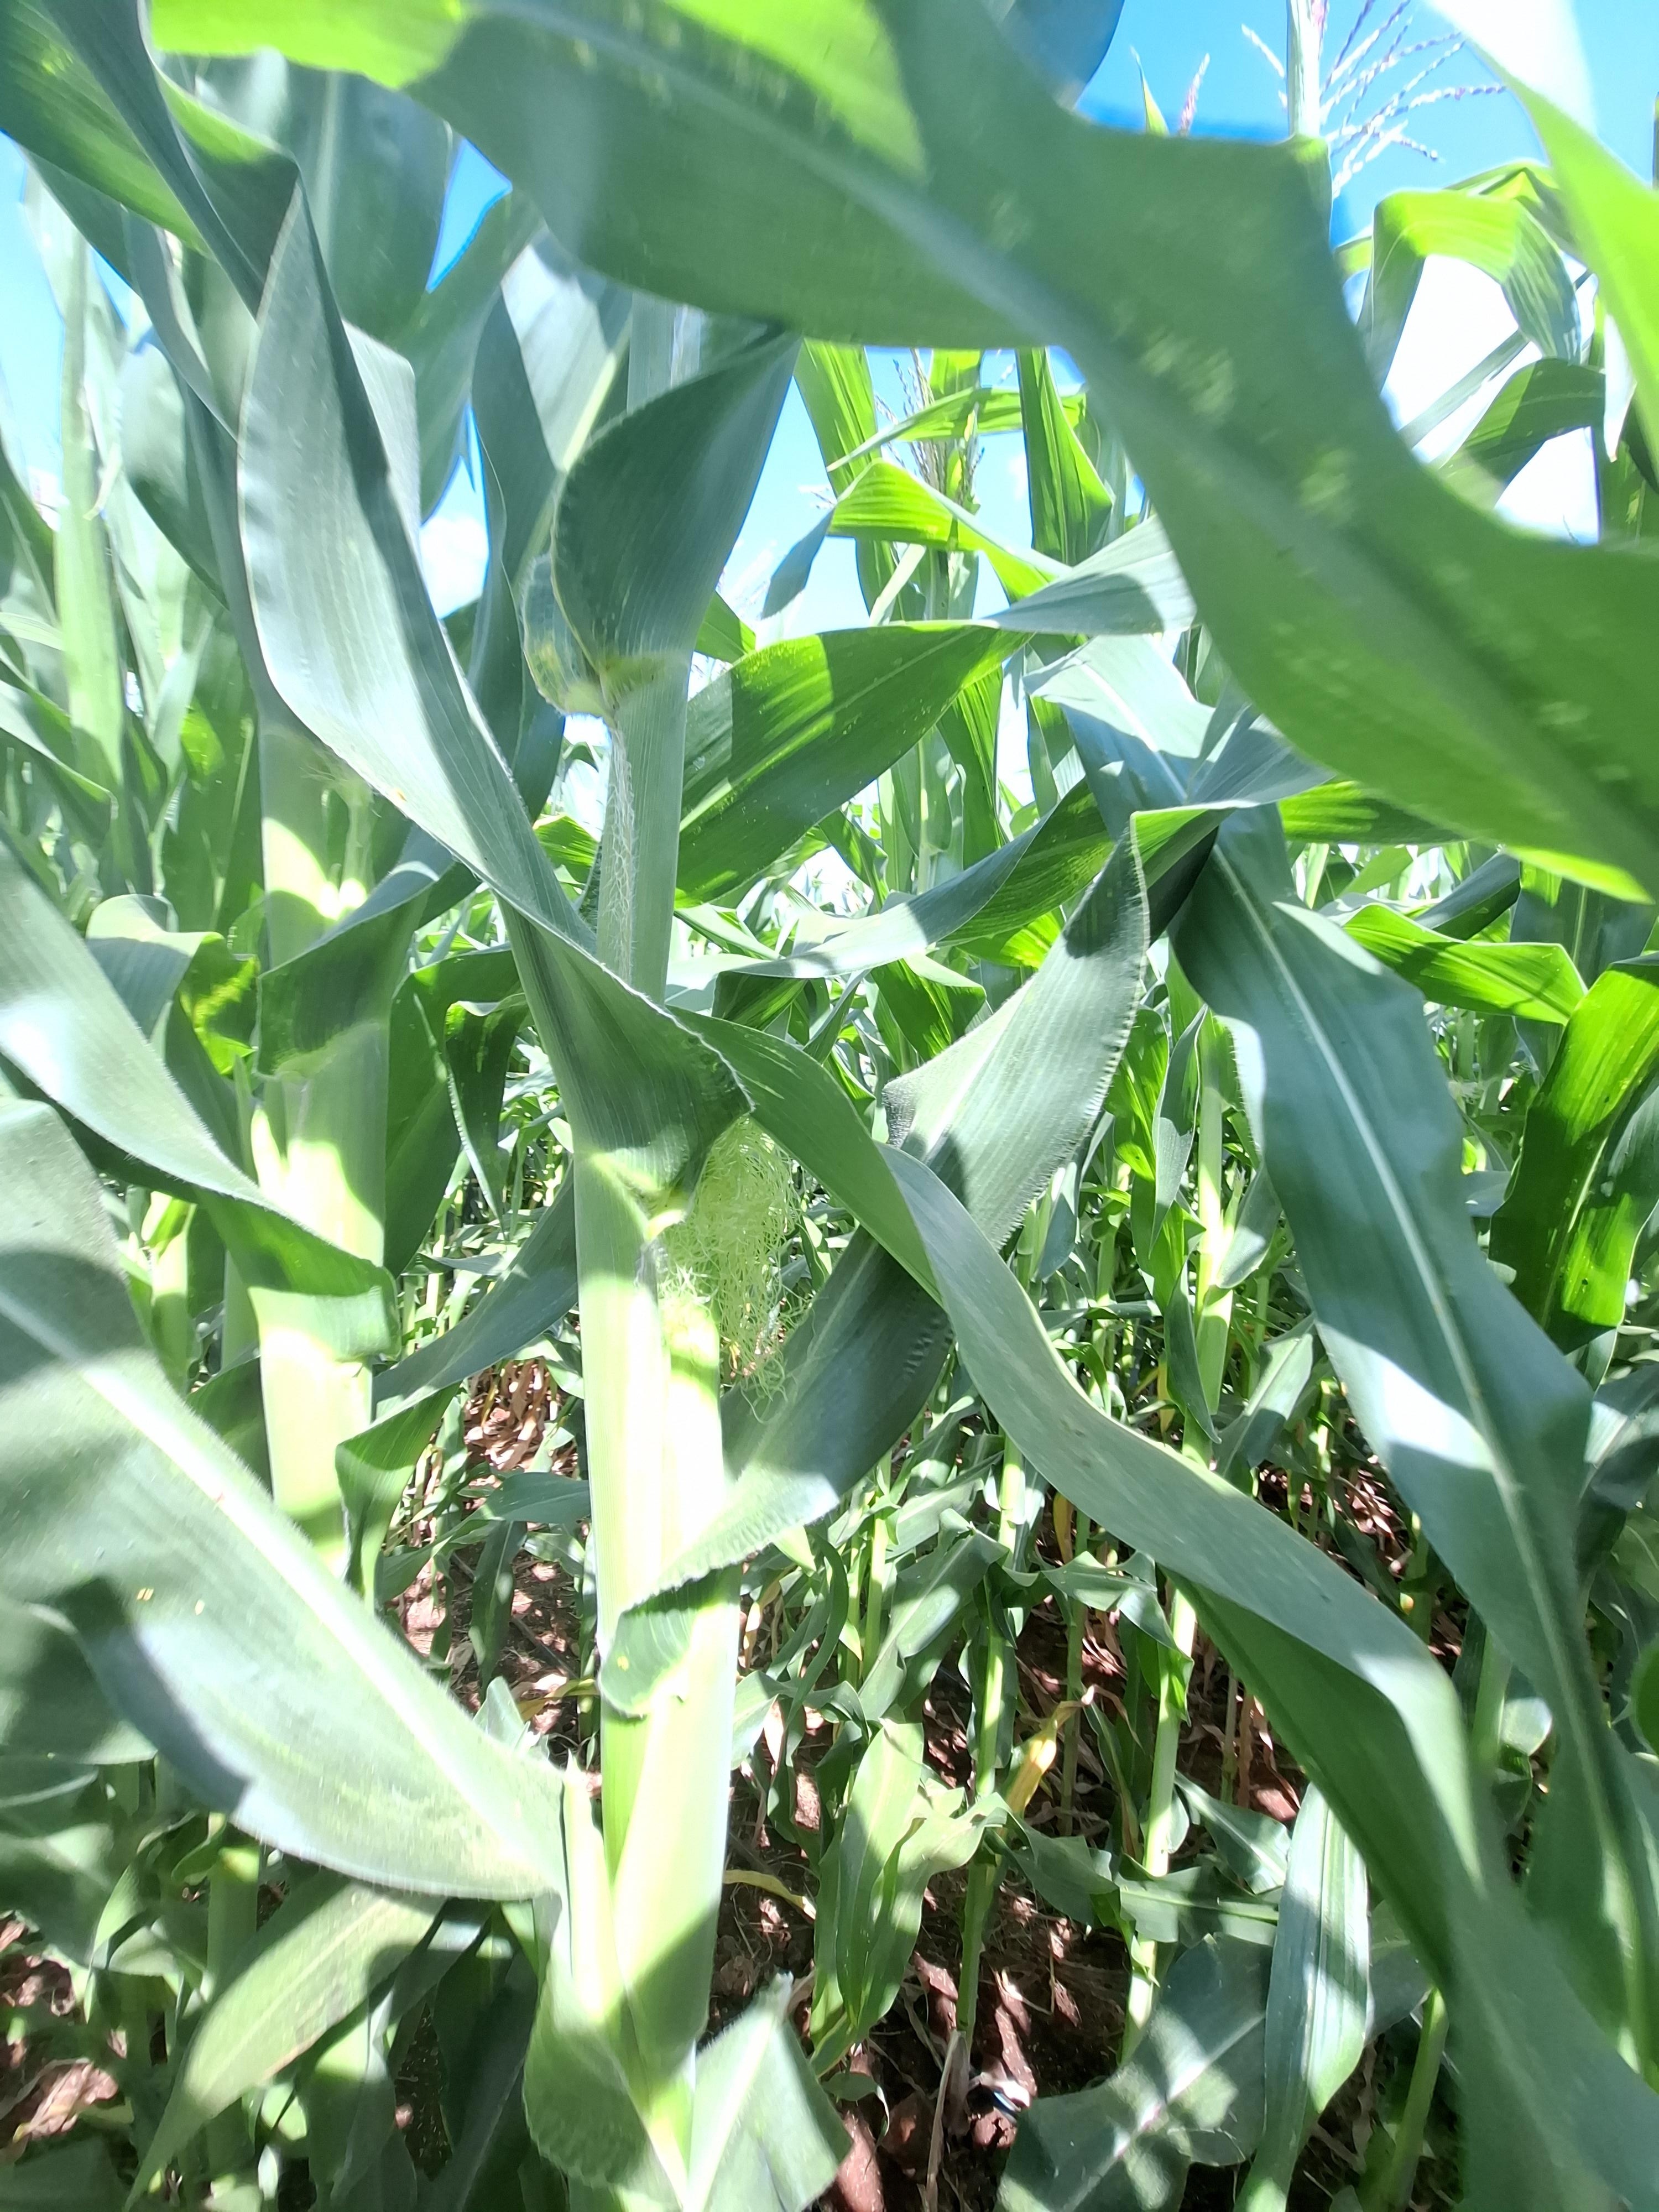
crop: maize
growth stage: flowering
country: Kenya
